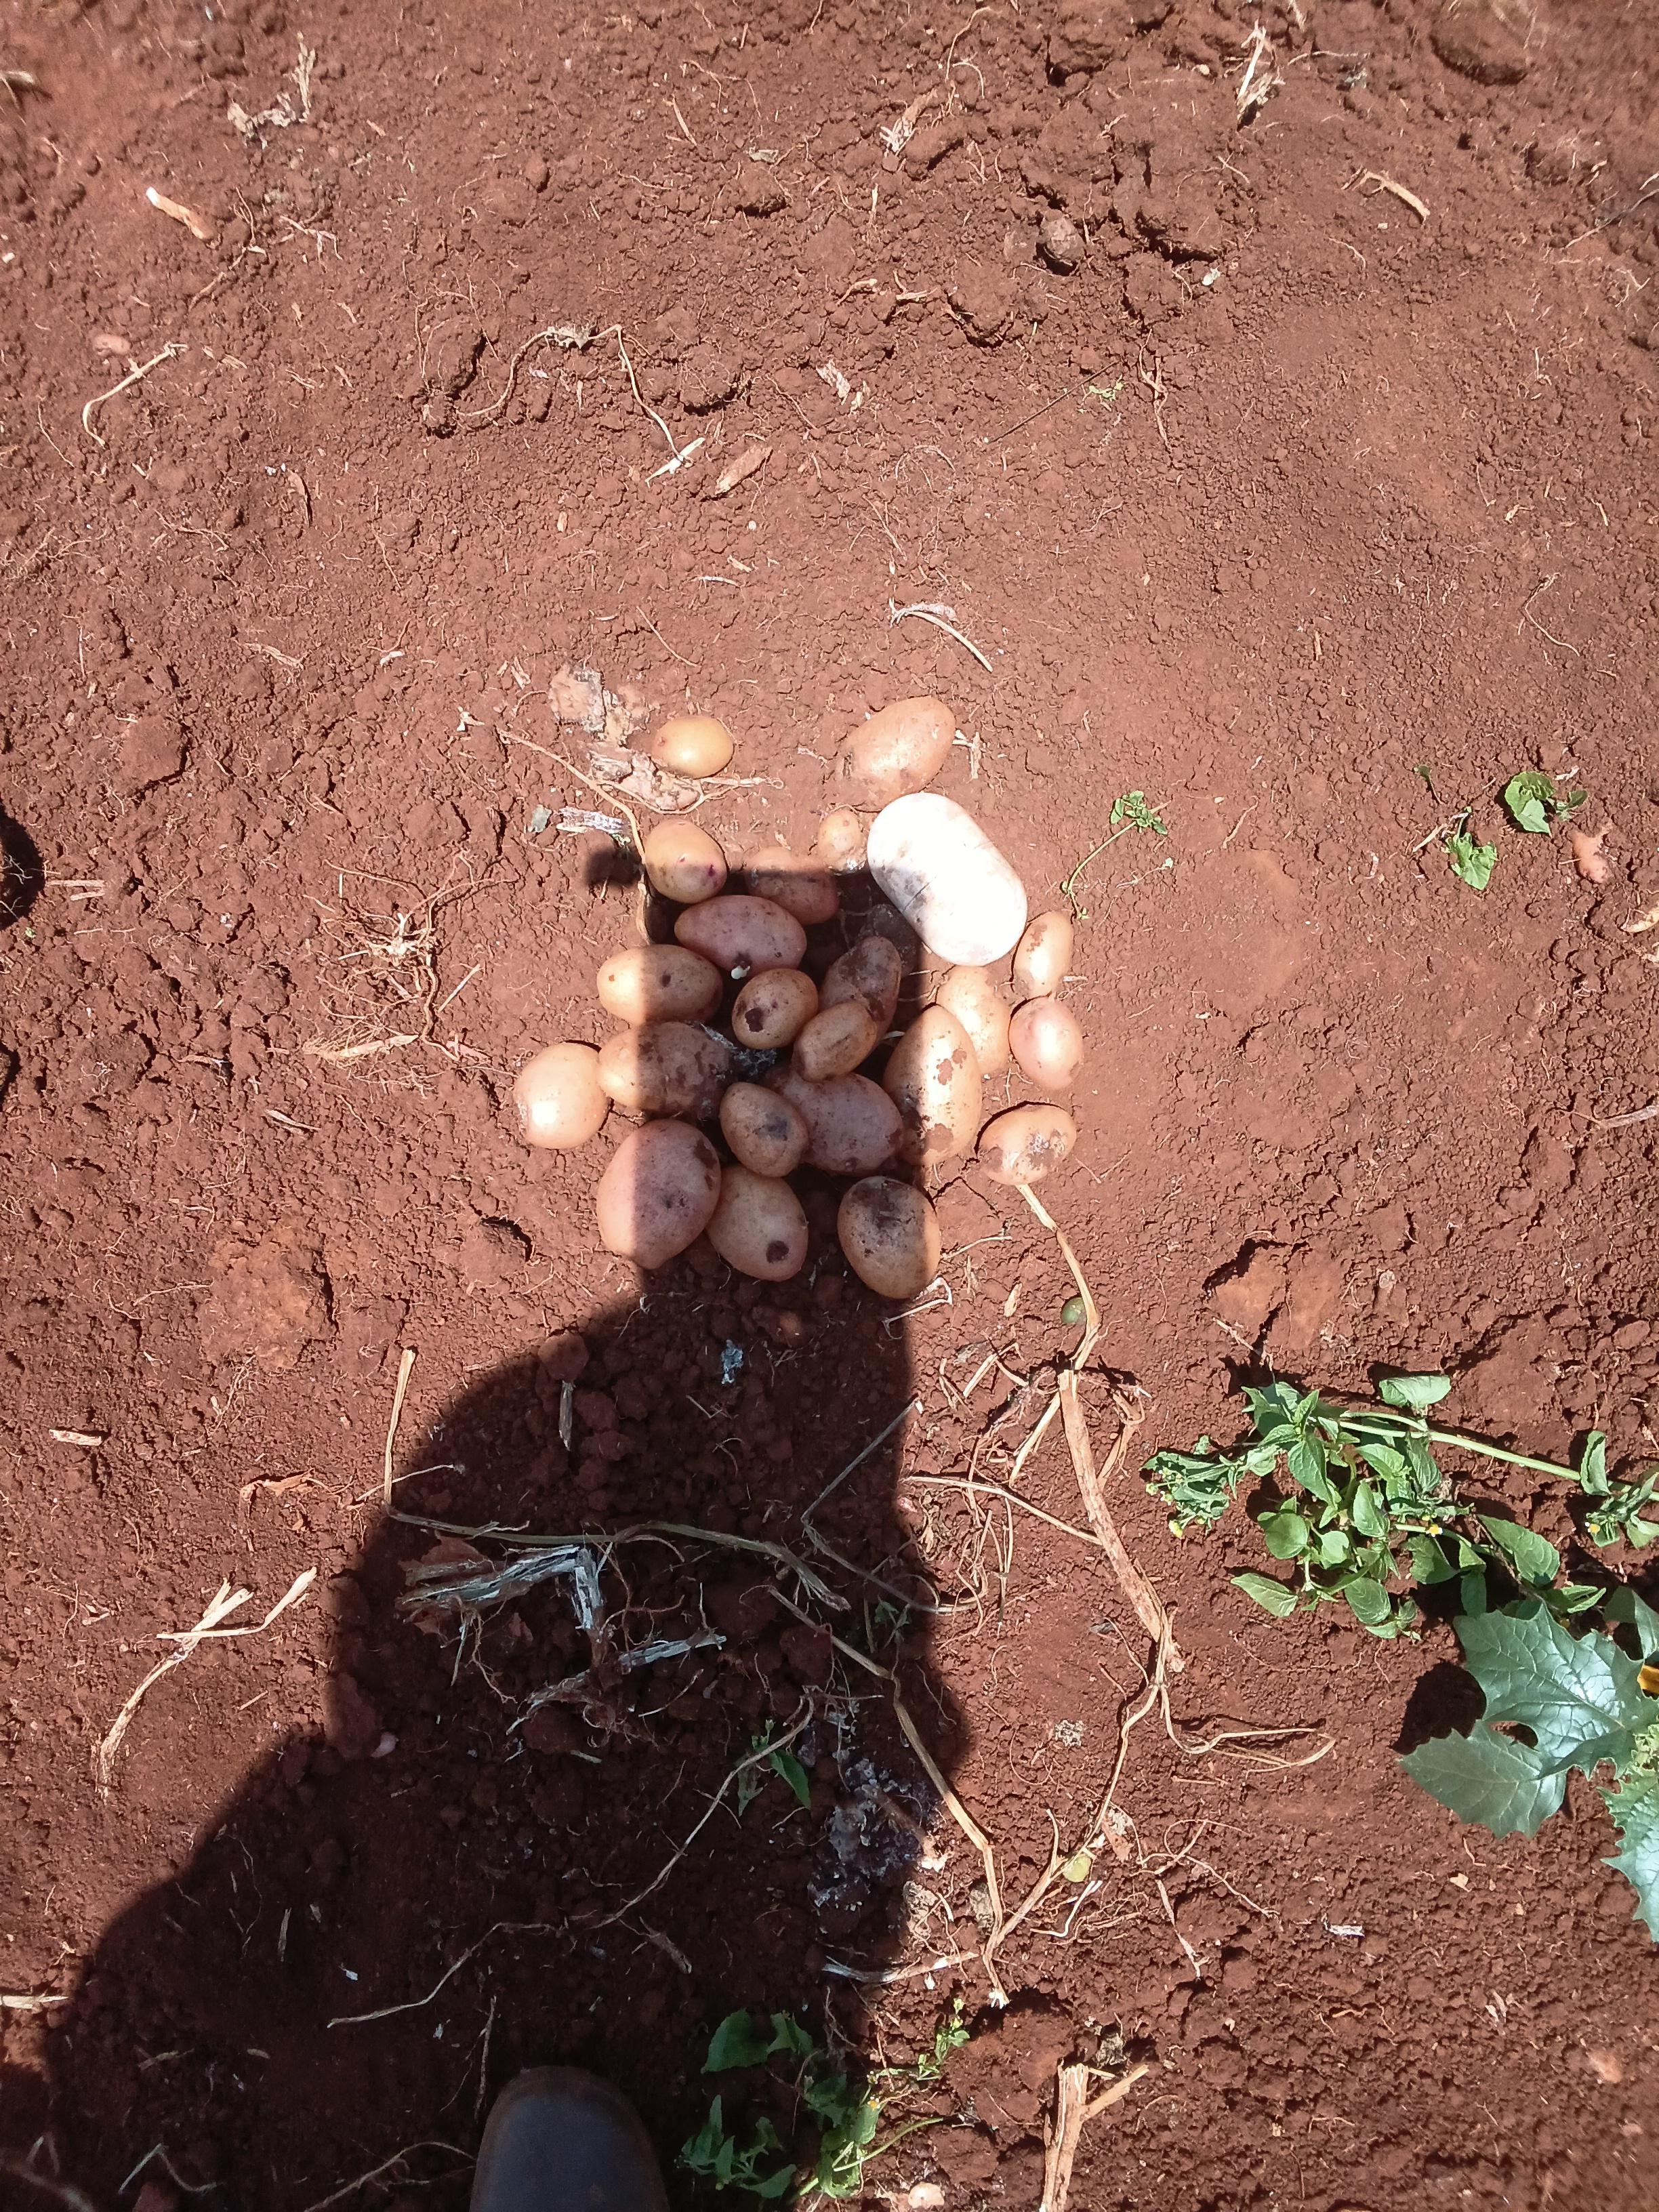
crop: potato
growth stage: harvest
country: Kenya
